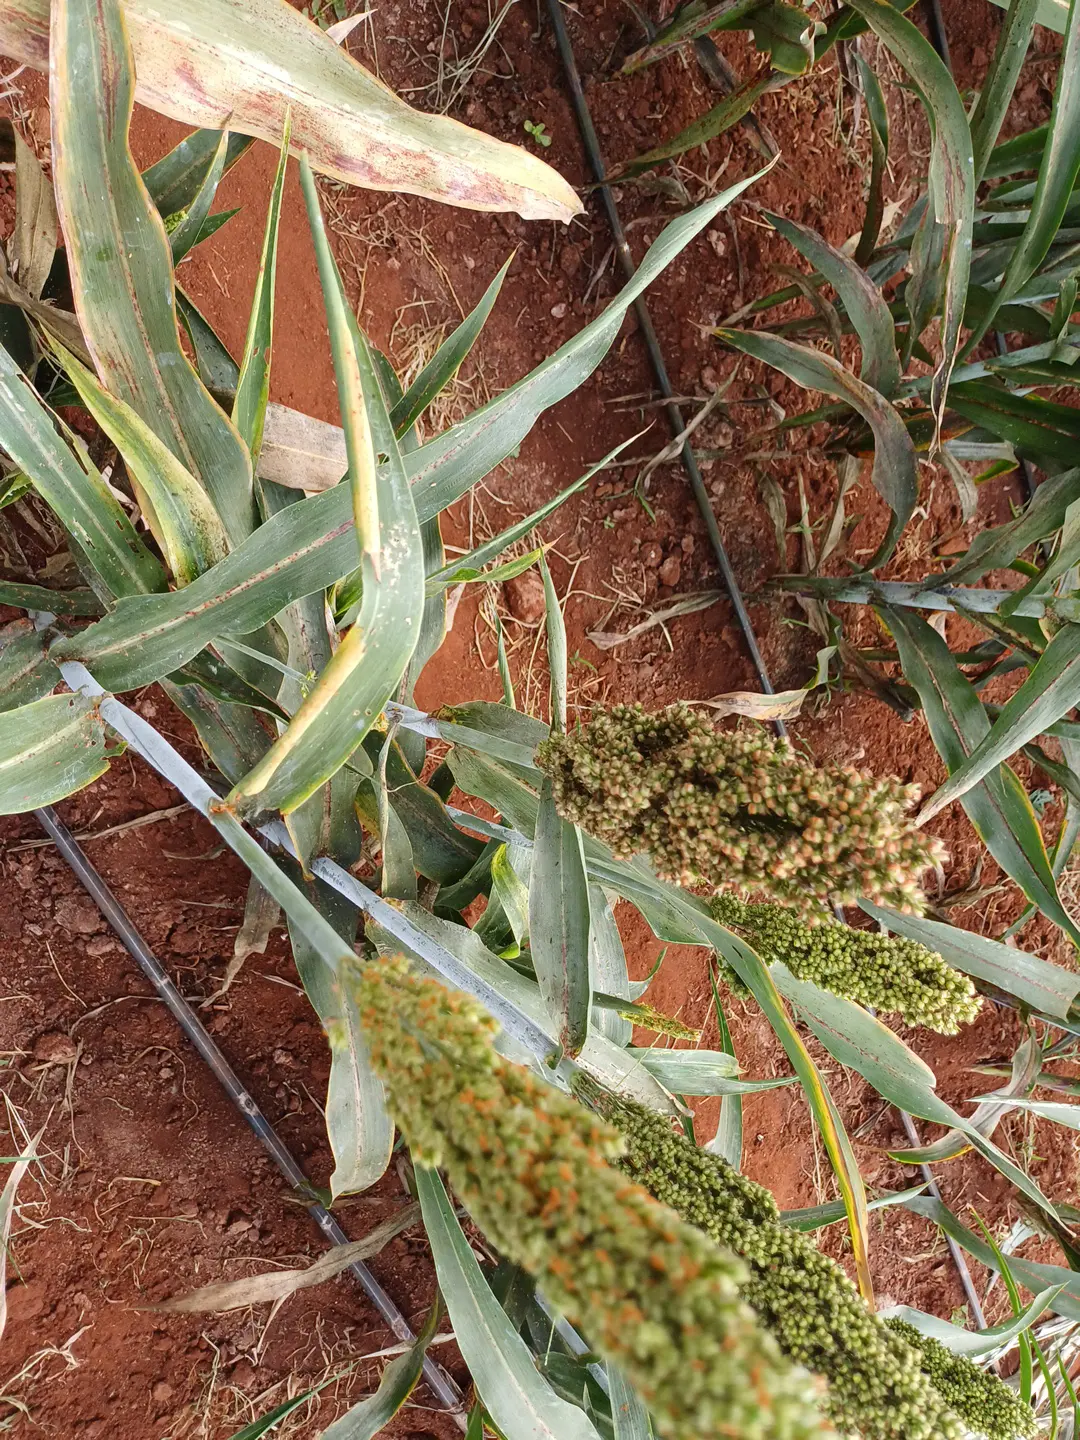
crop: sorghum
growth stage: filling grain
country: Kenya
